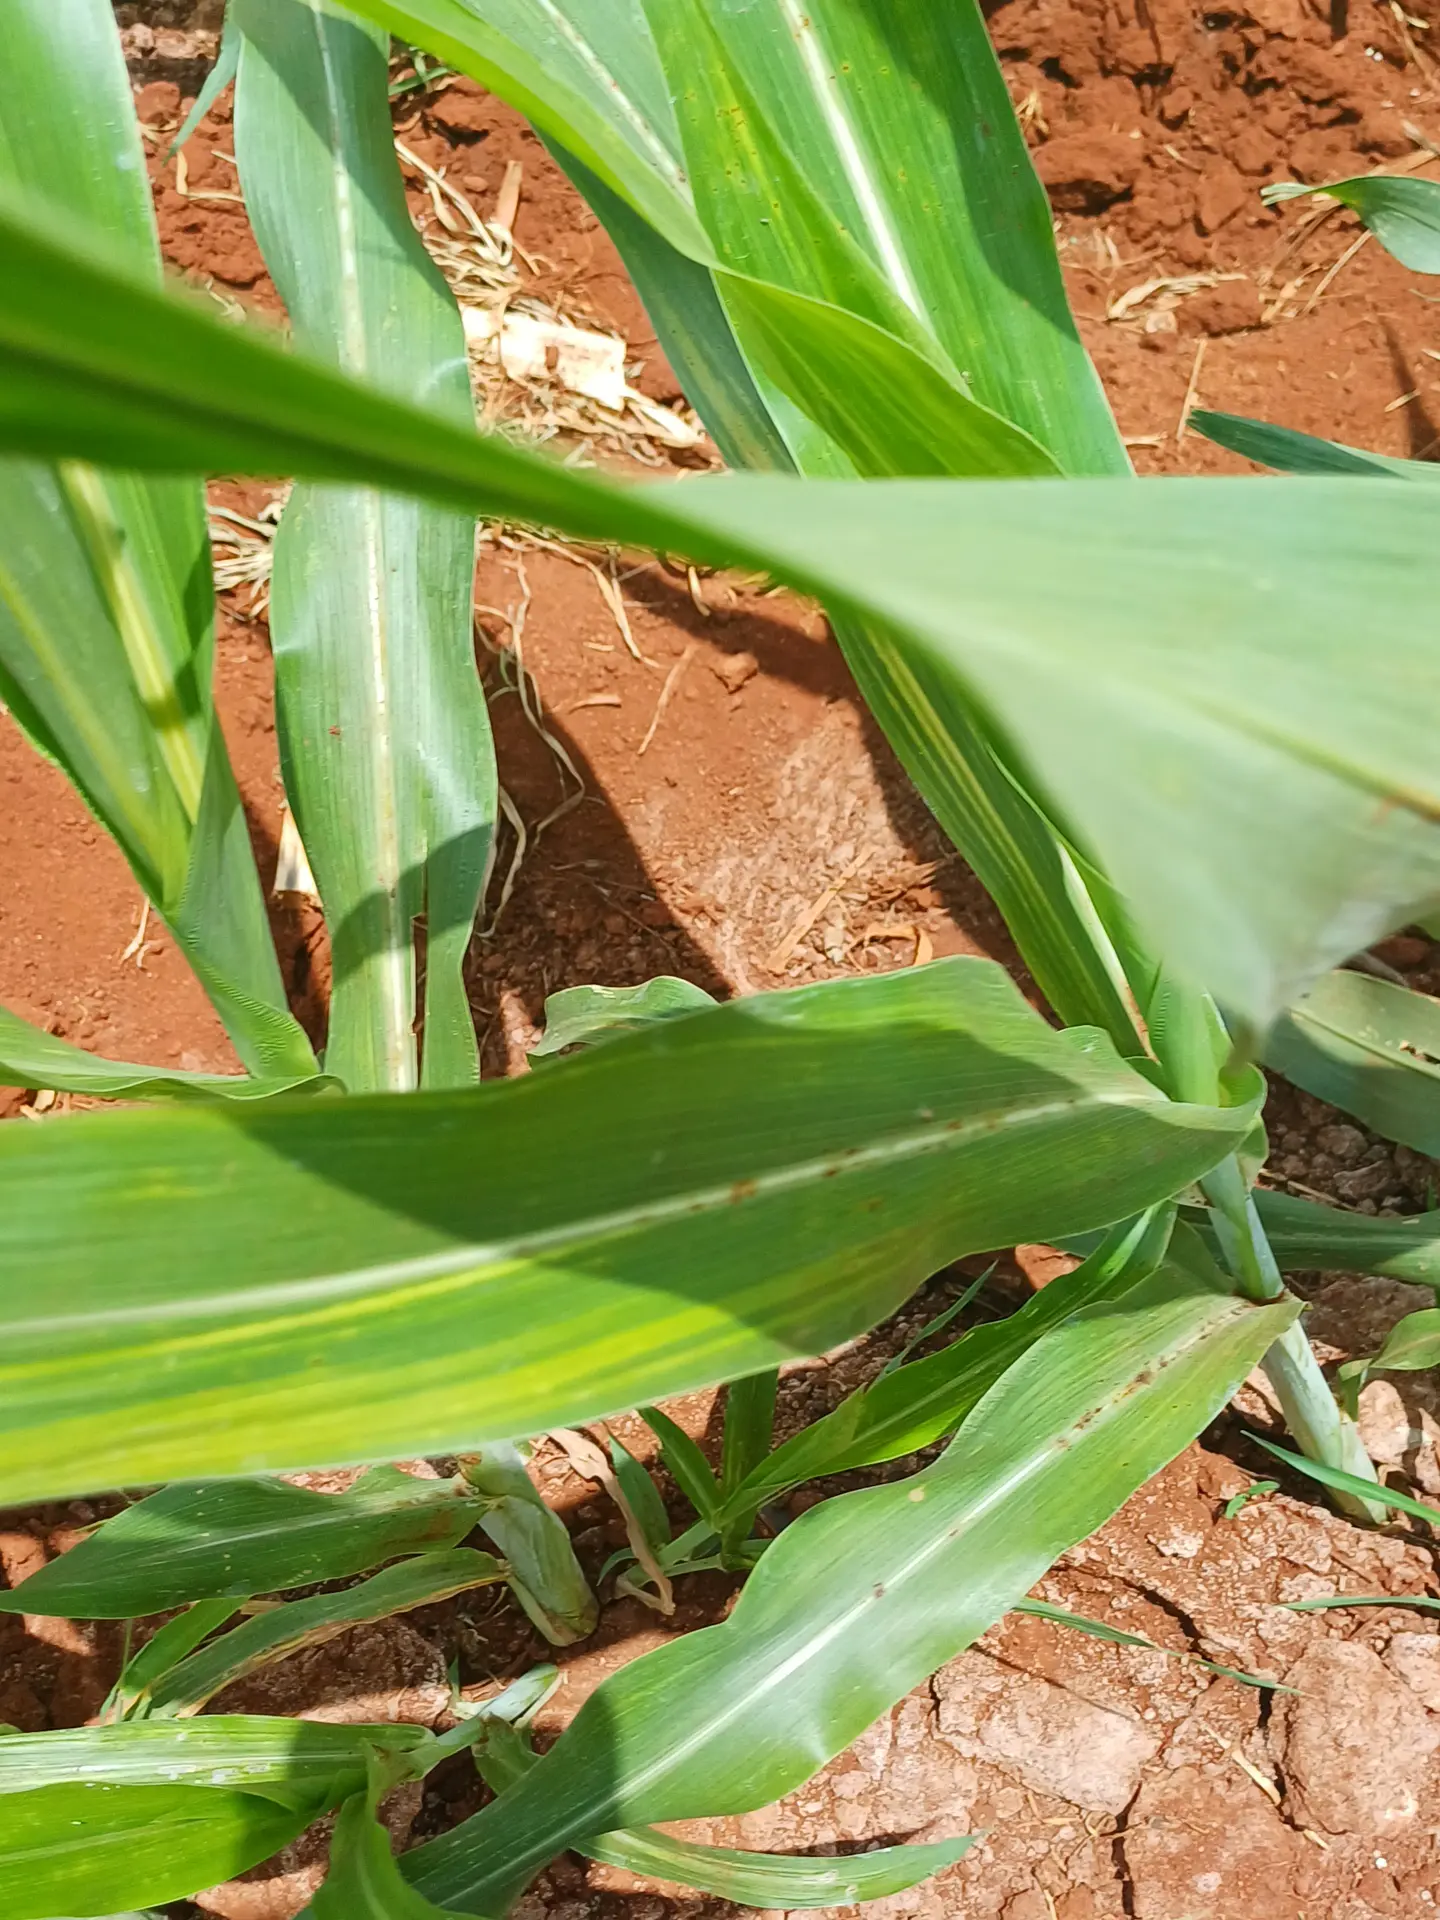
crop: sorghum
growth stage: vegetative
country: Kenya
